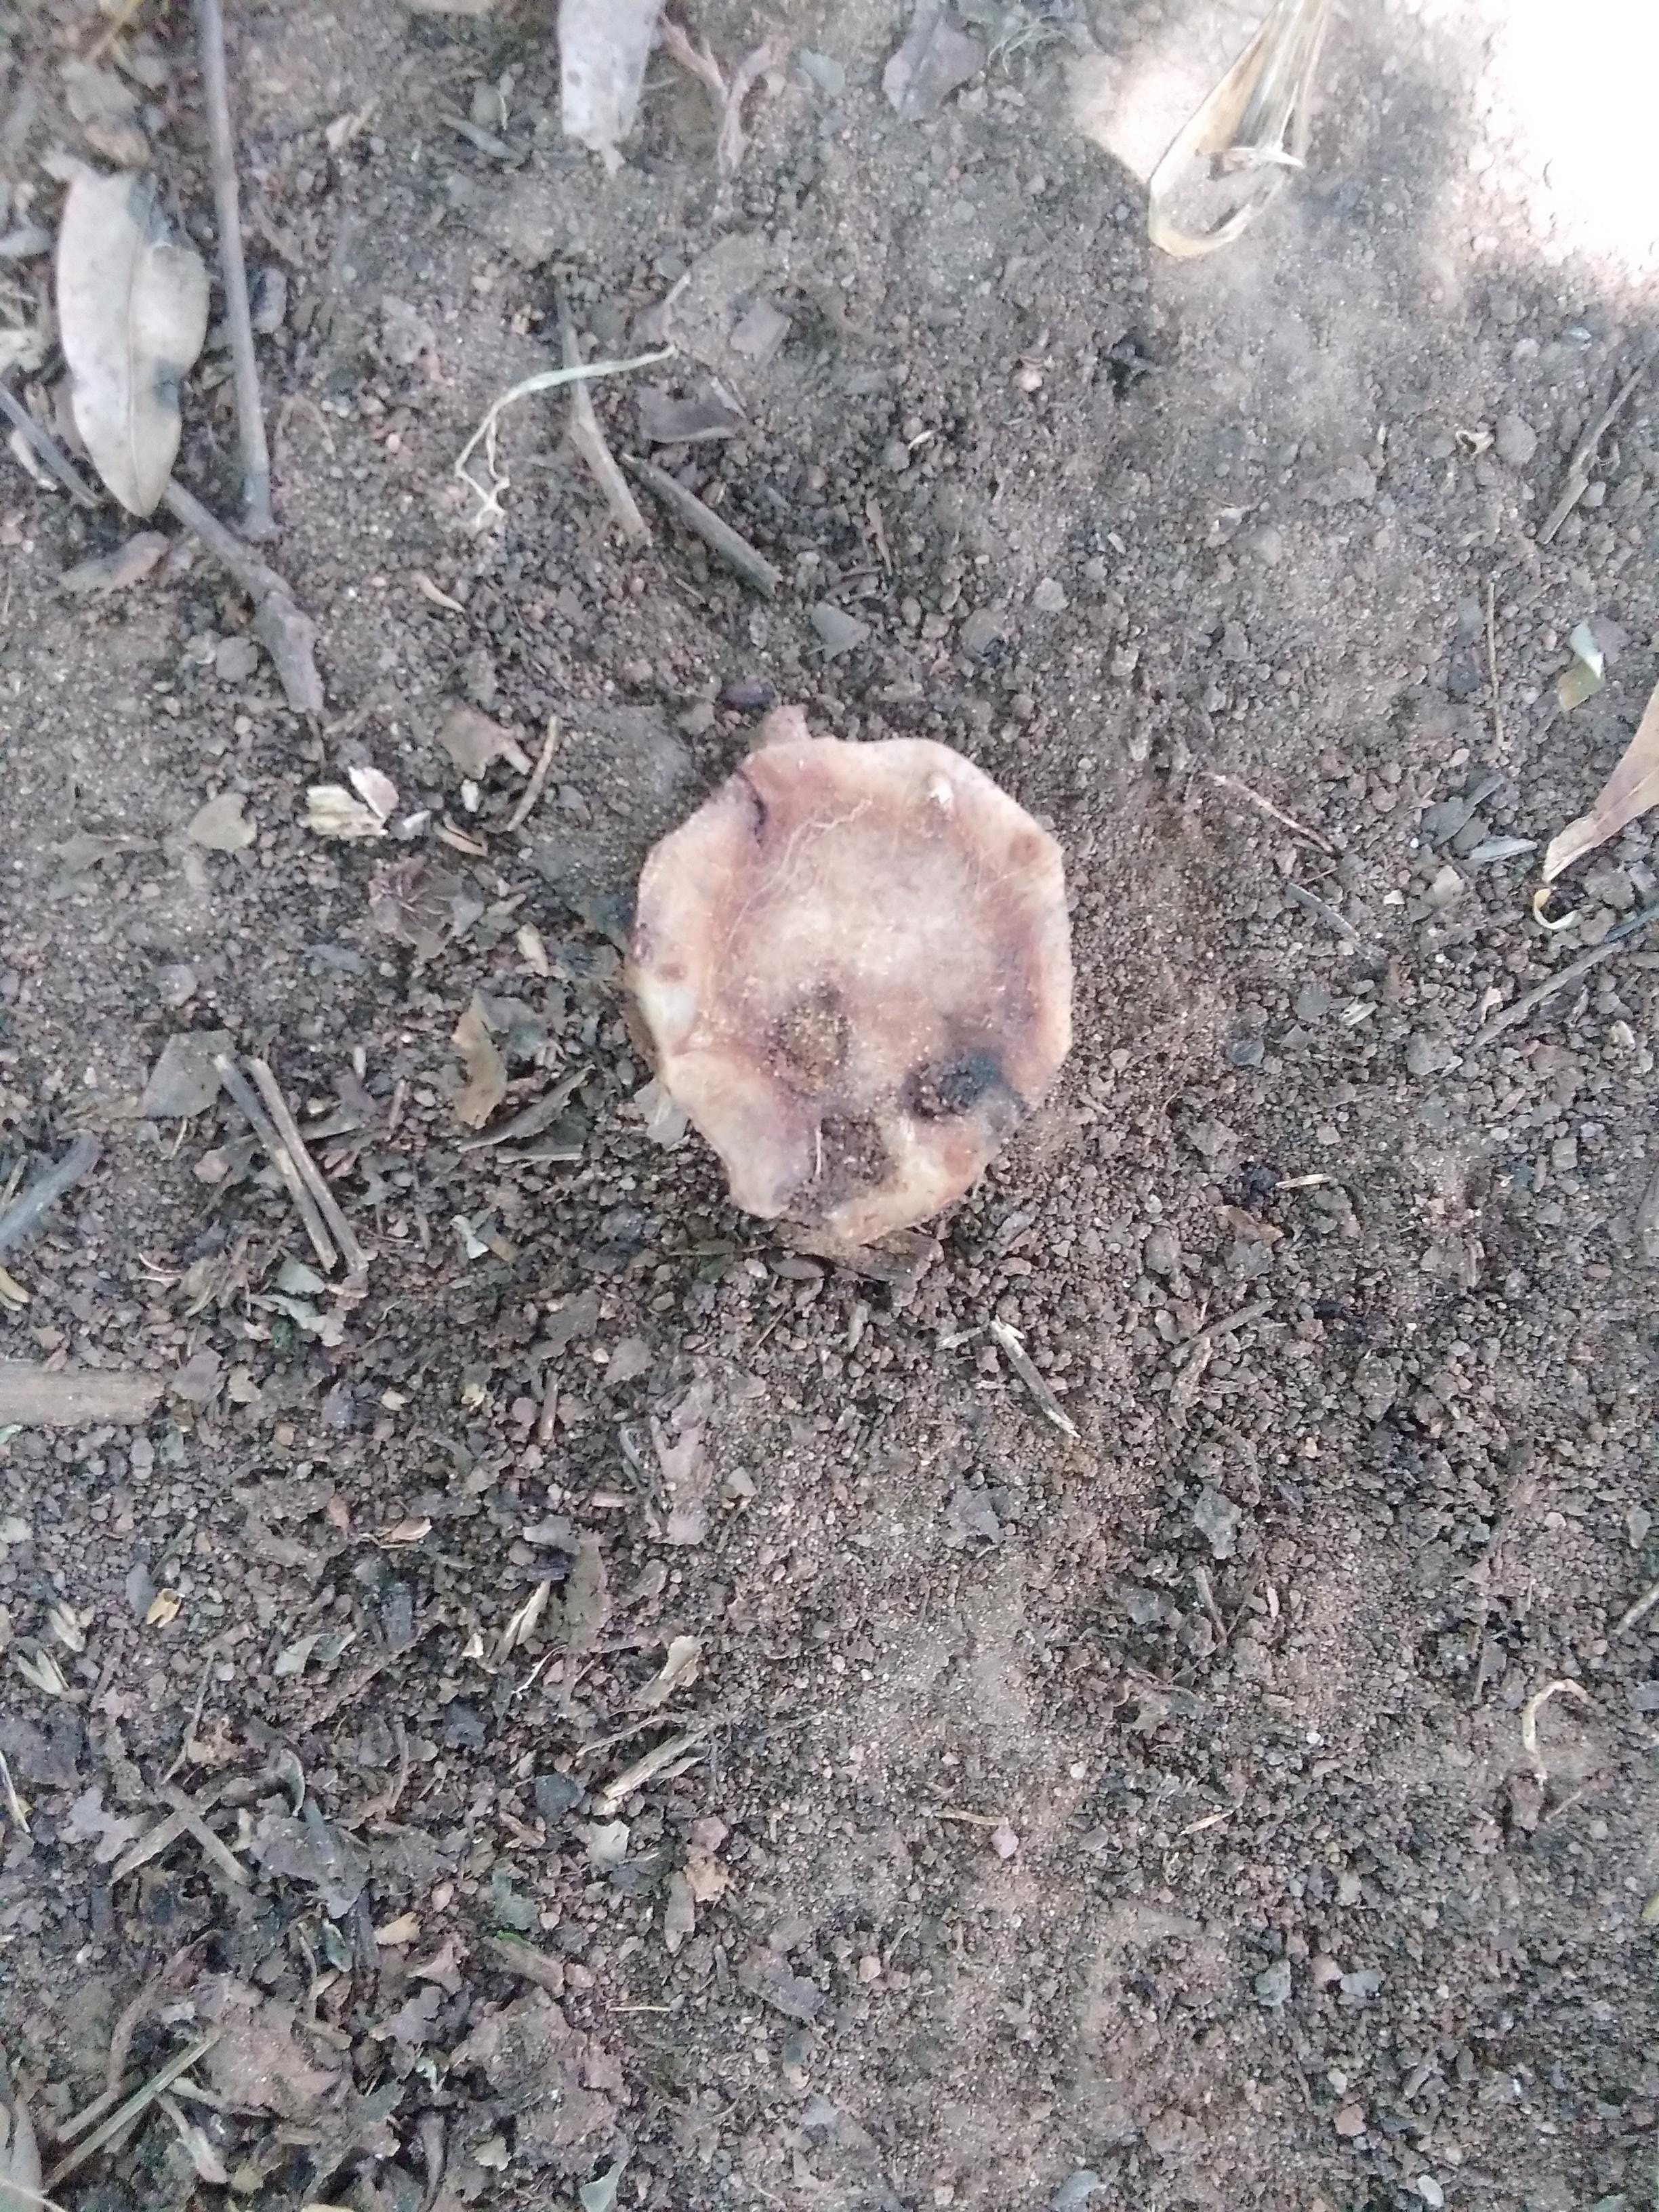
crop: banana
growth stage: vegetative
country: Tanzania
